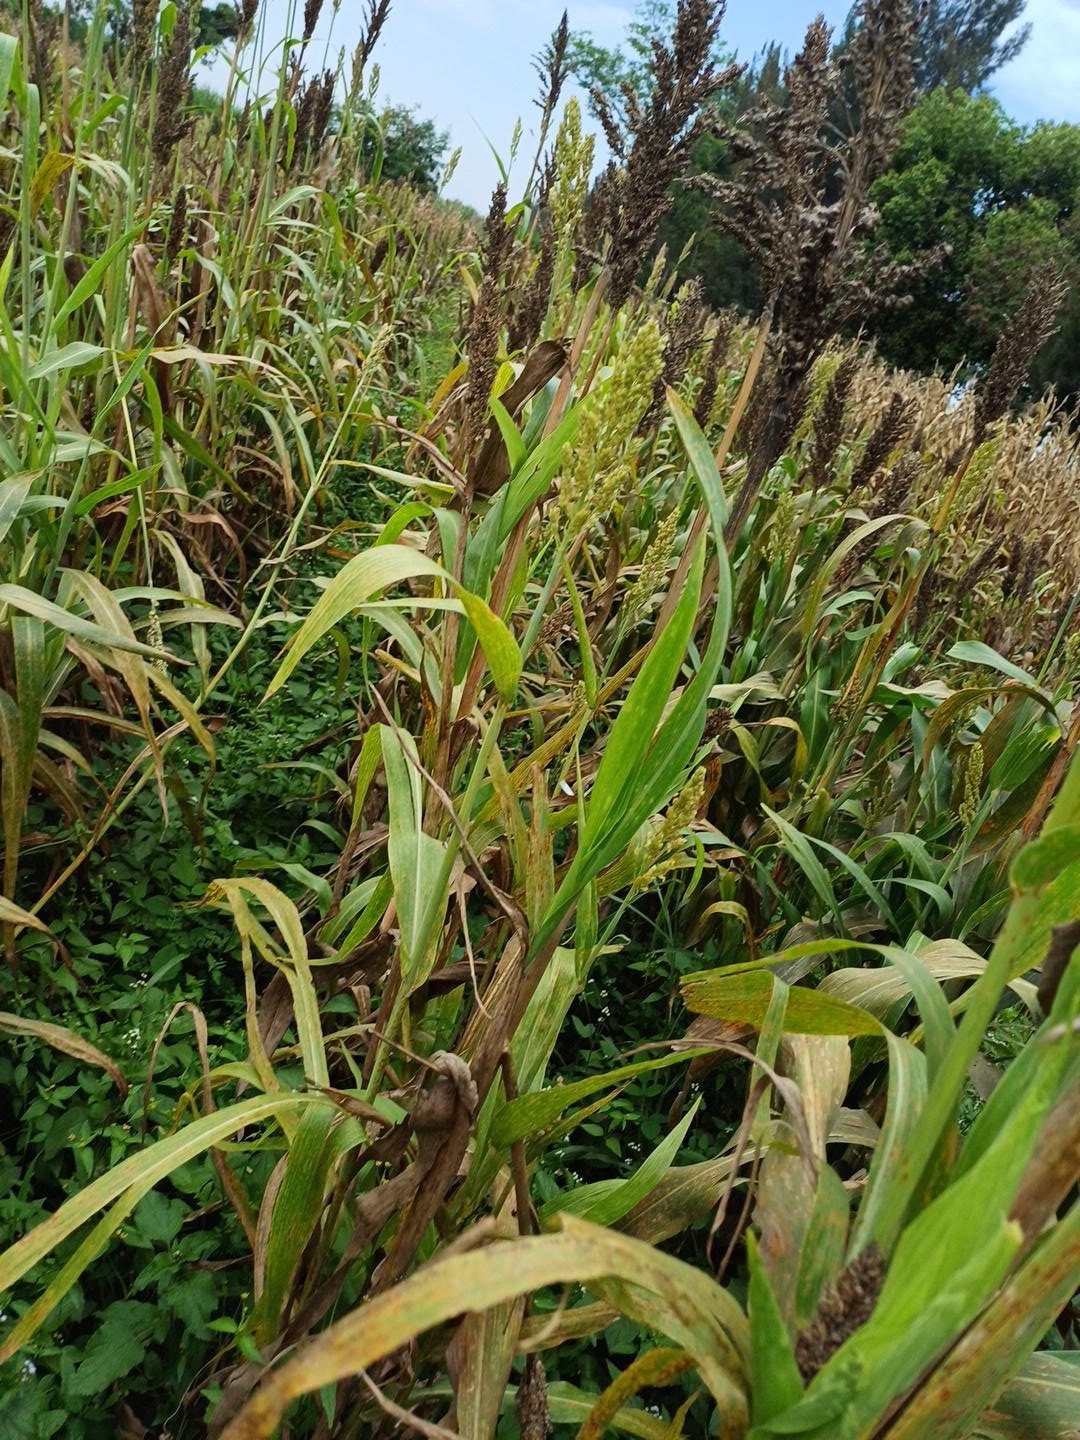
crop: sorghum
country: Kenya
